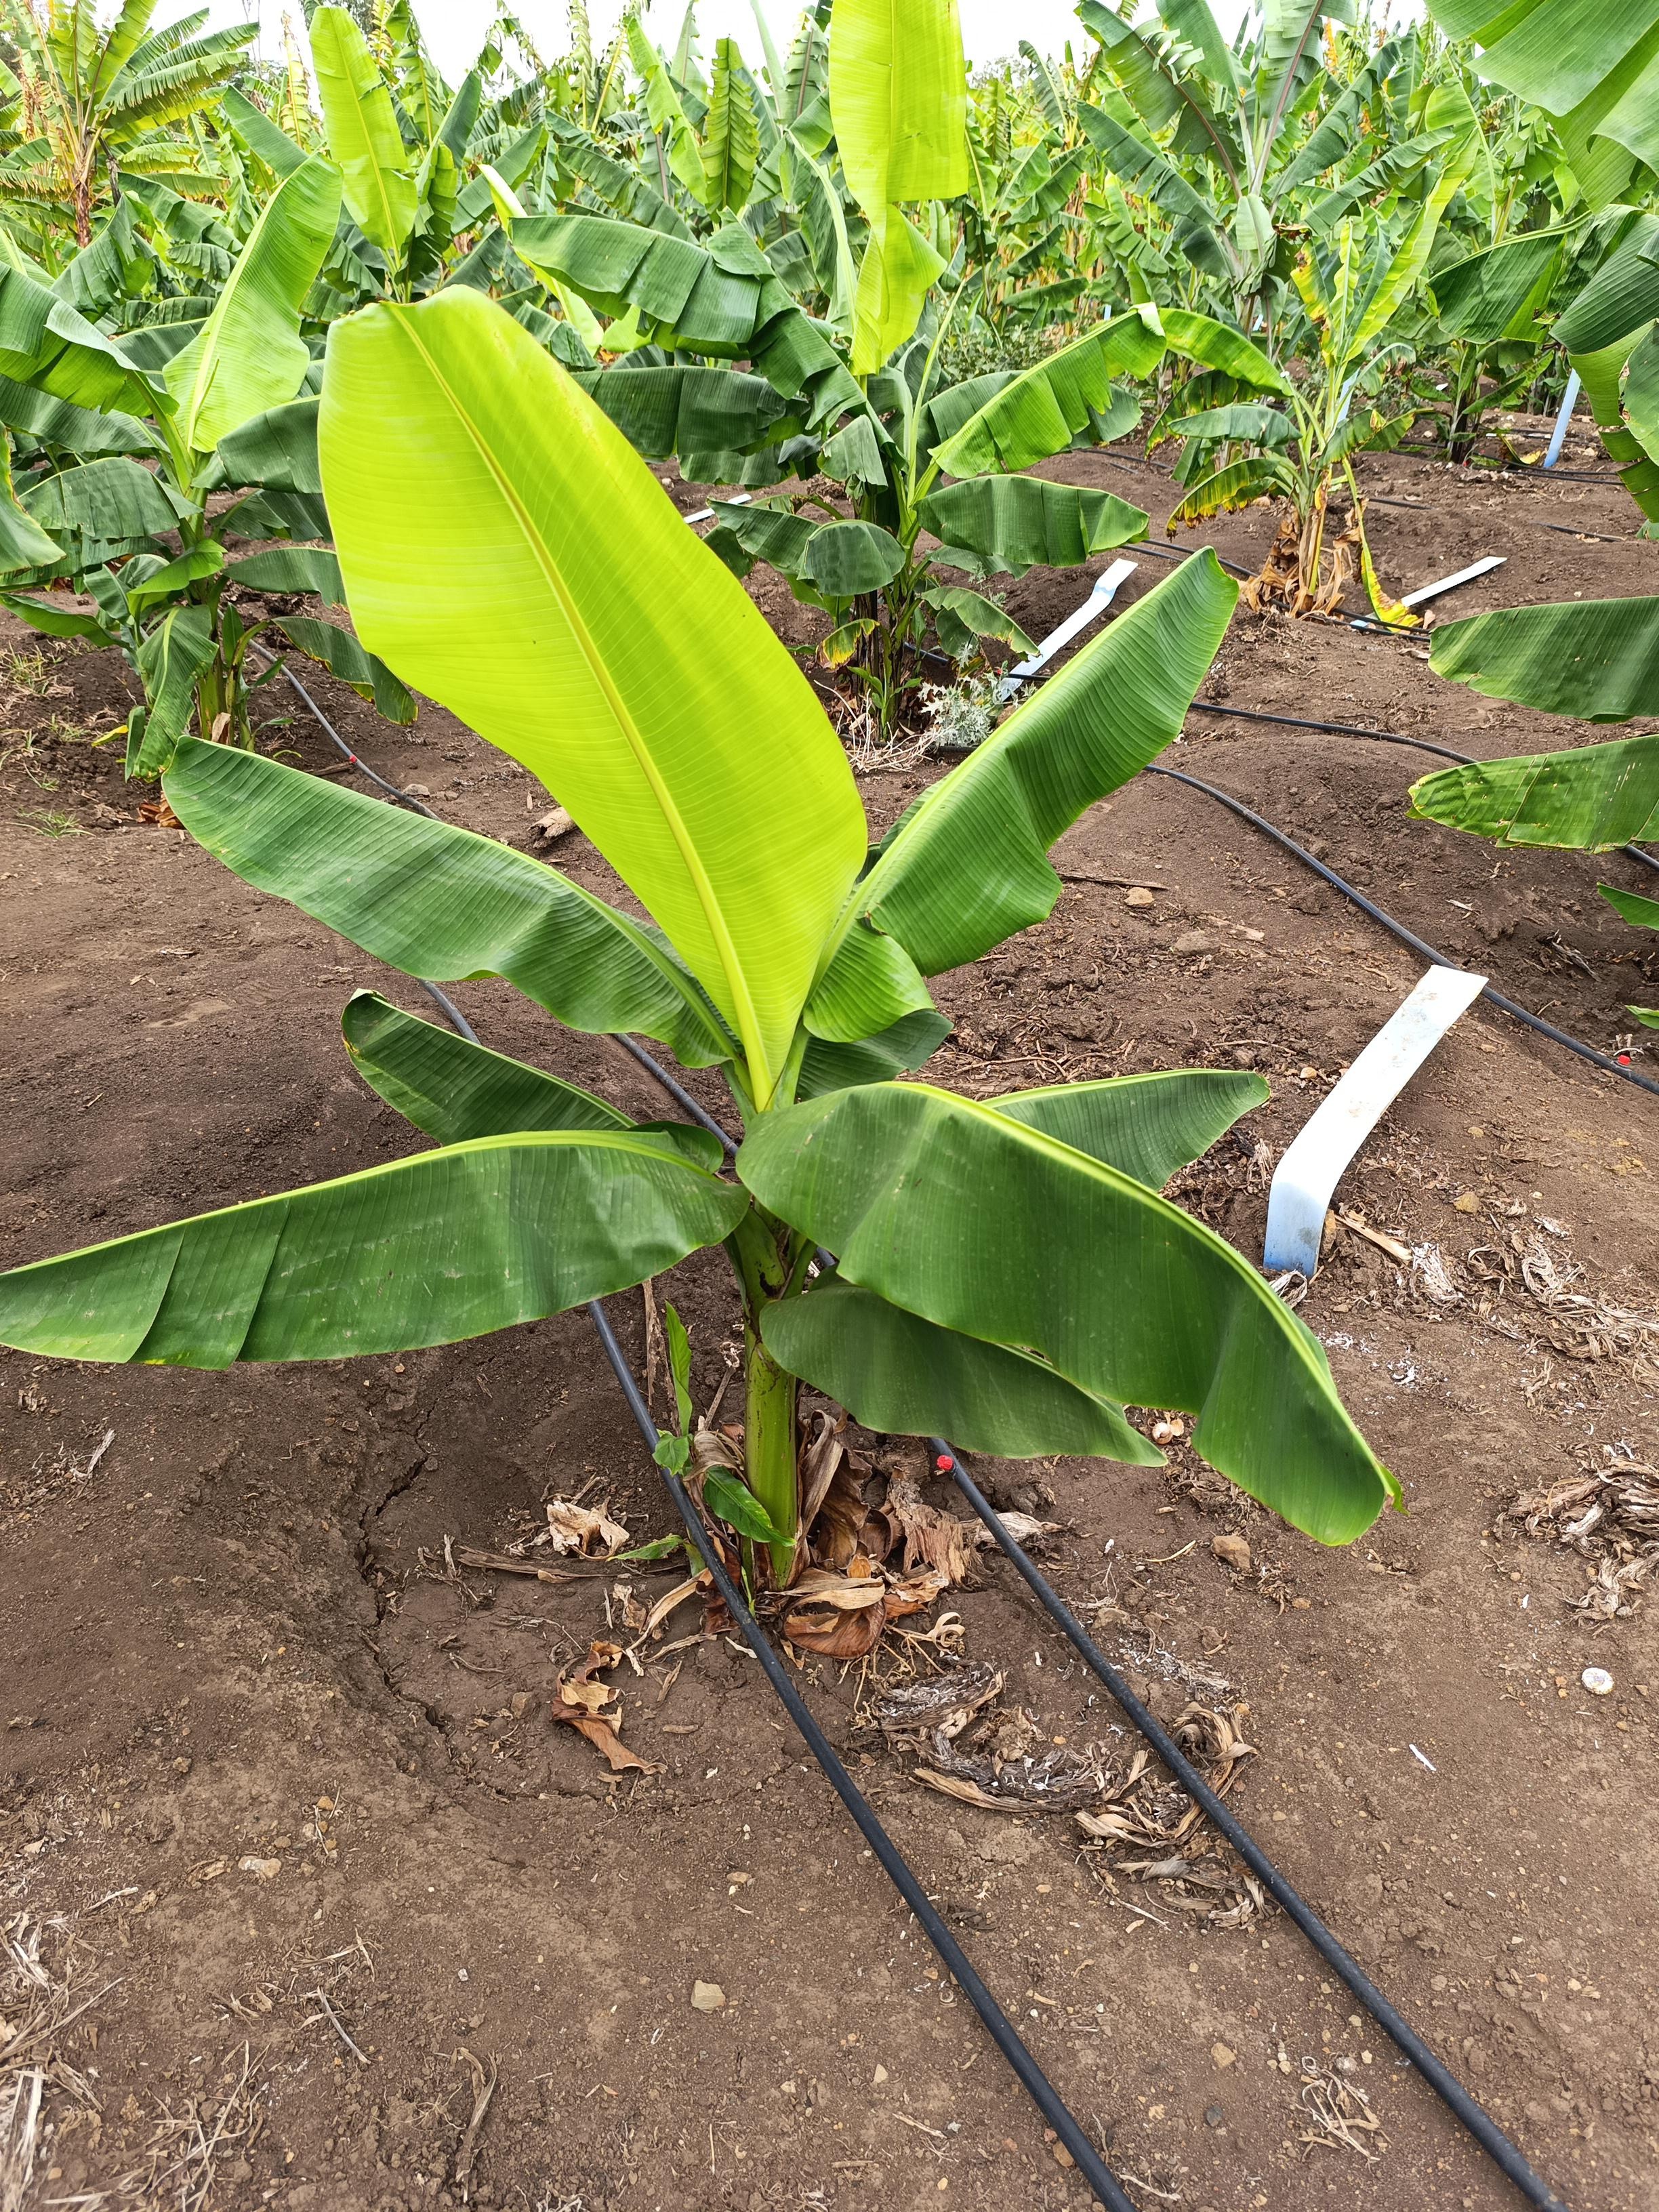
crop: banana
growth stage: vegetative
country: Tanzania
